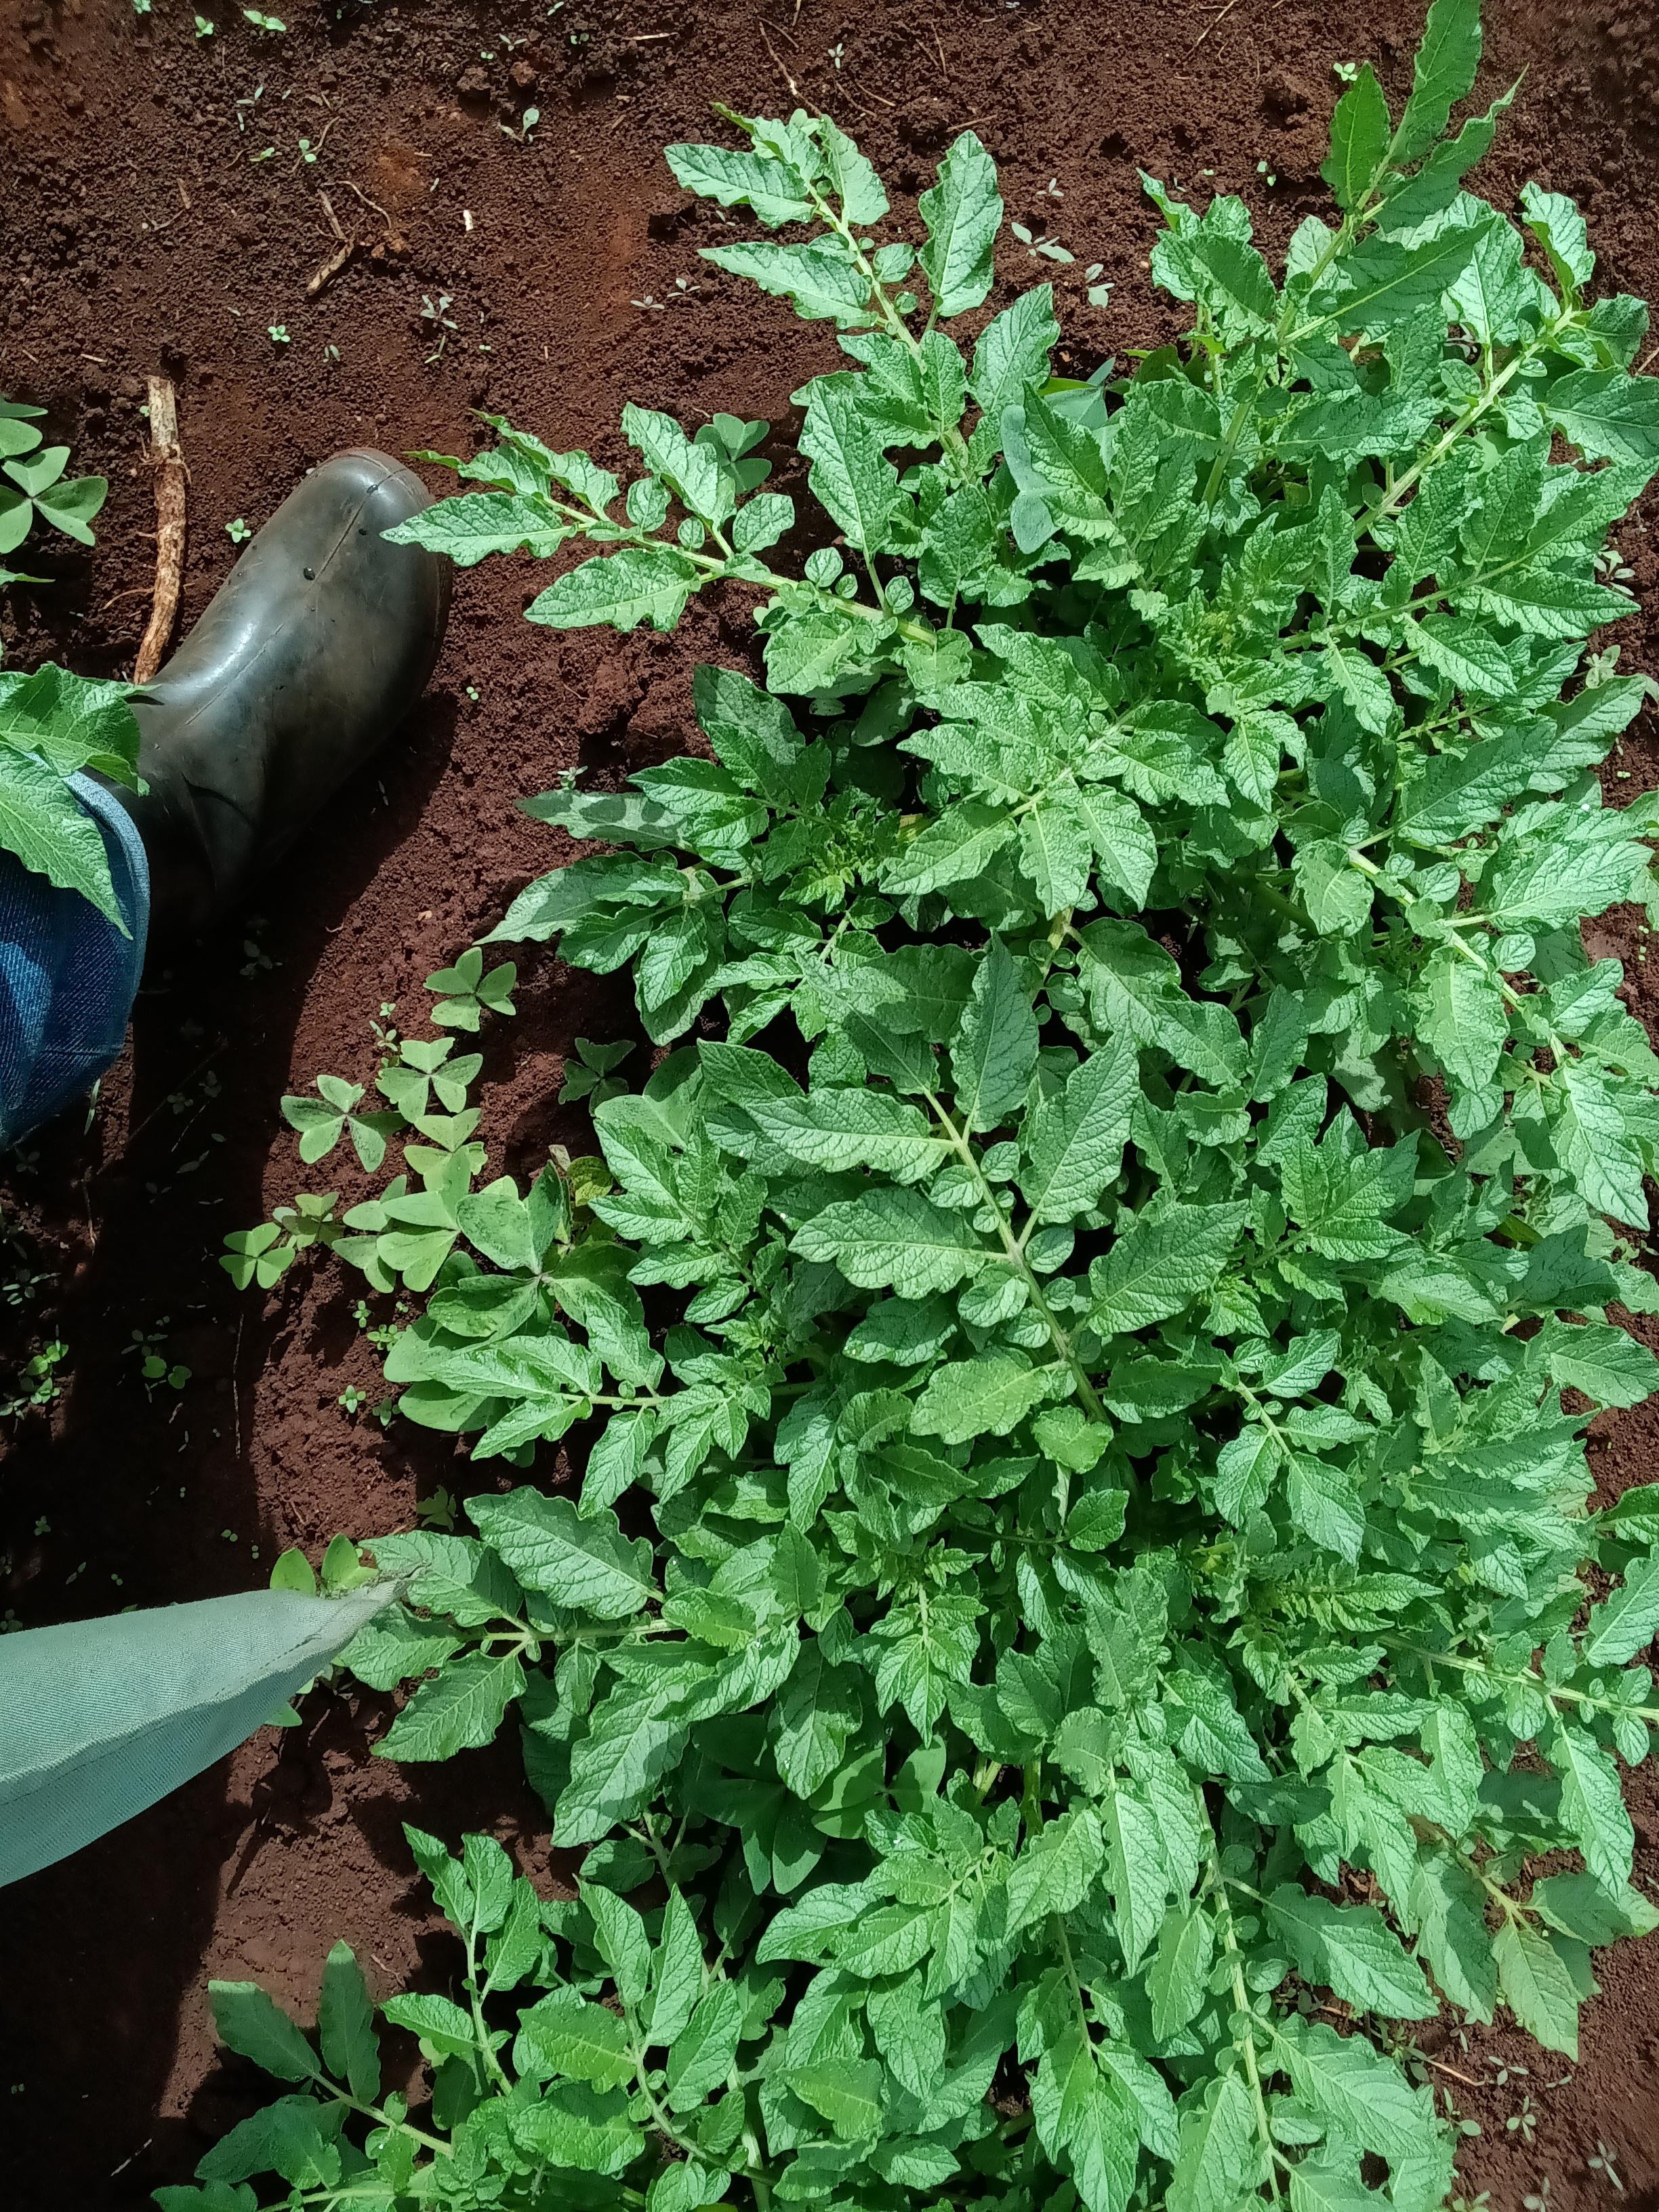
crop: potato
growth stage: vegetative
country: Kenya
